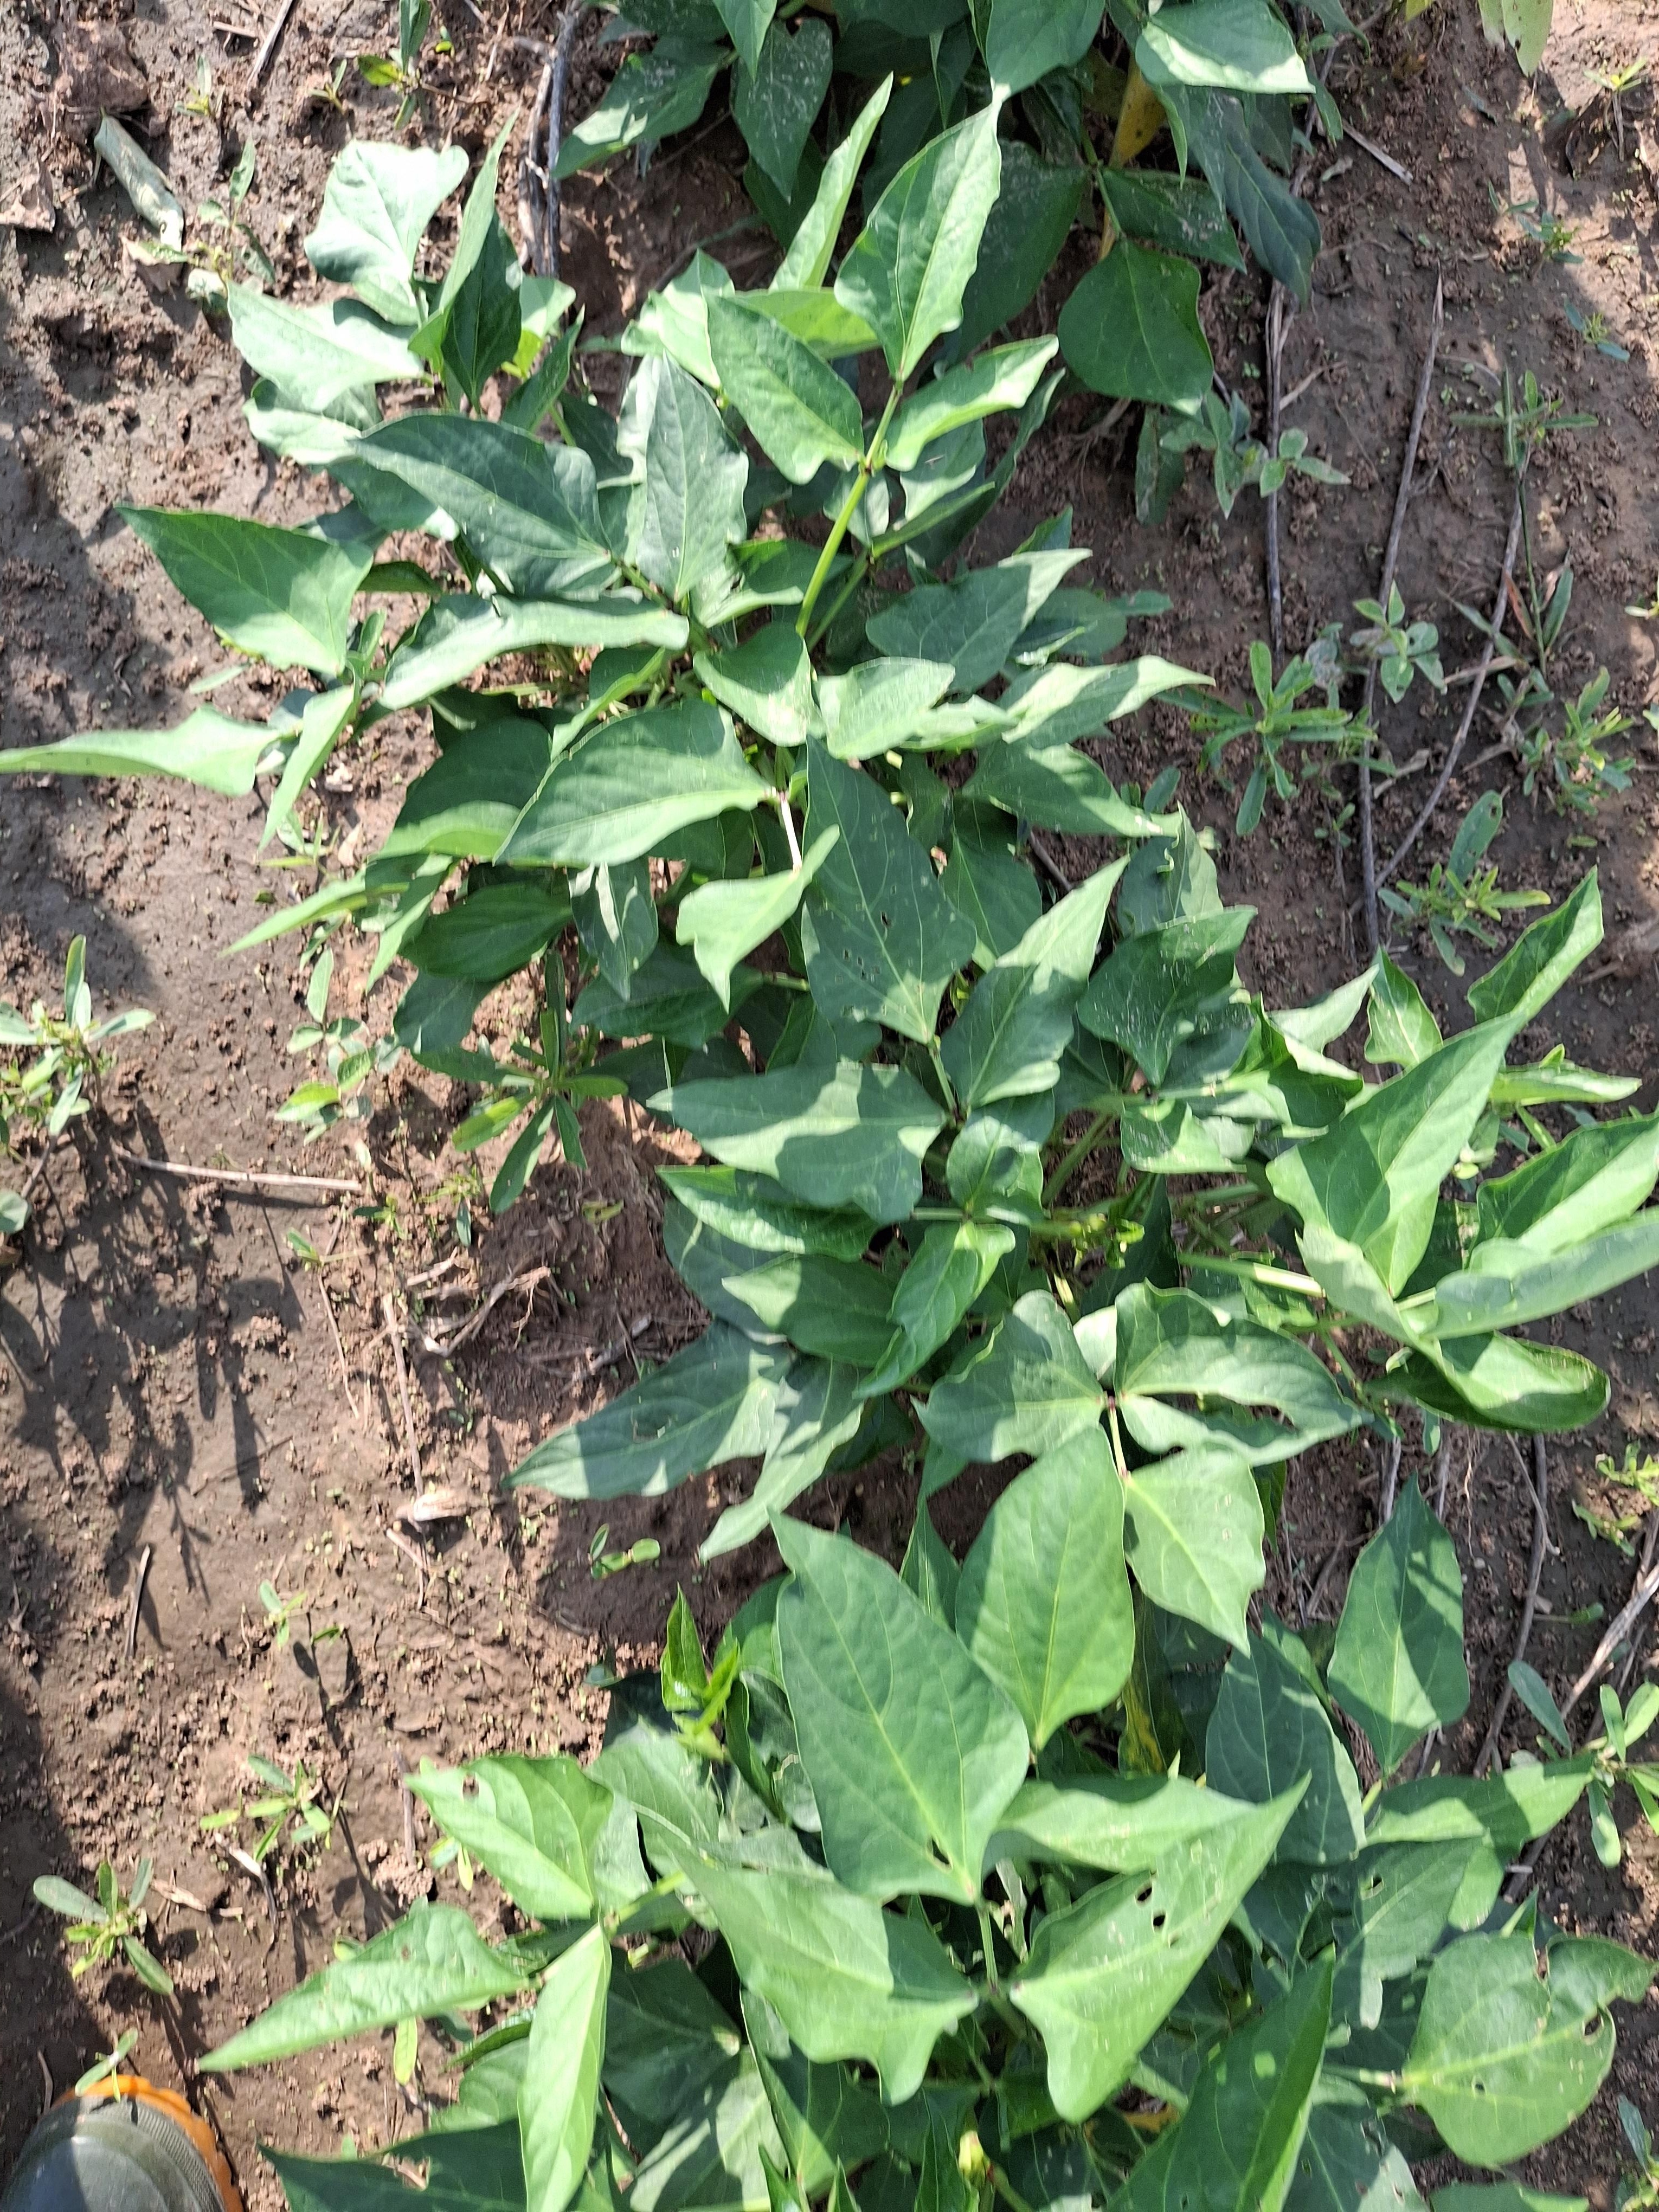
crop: cowpea
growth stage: vegetative
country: Nigeria
